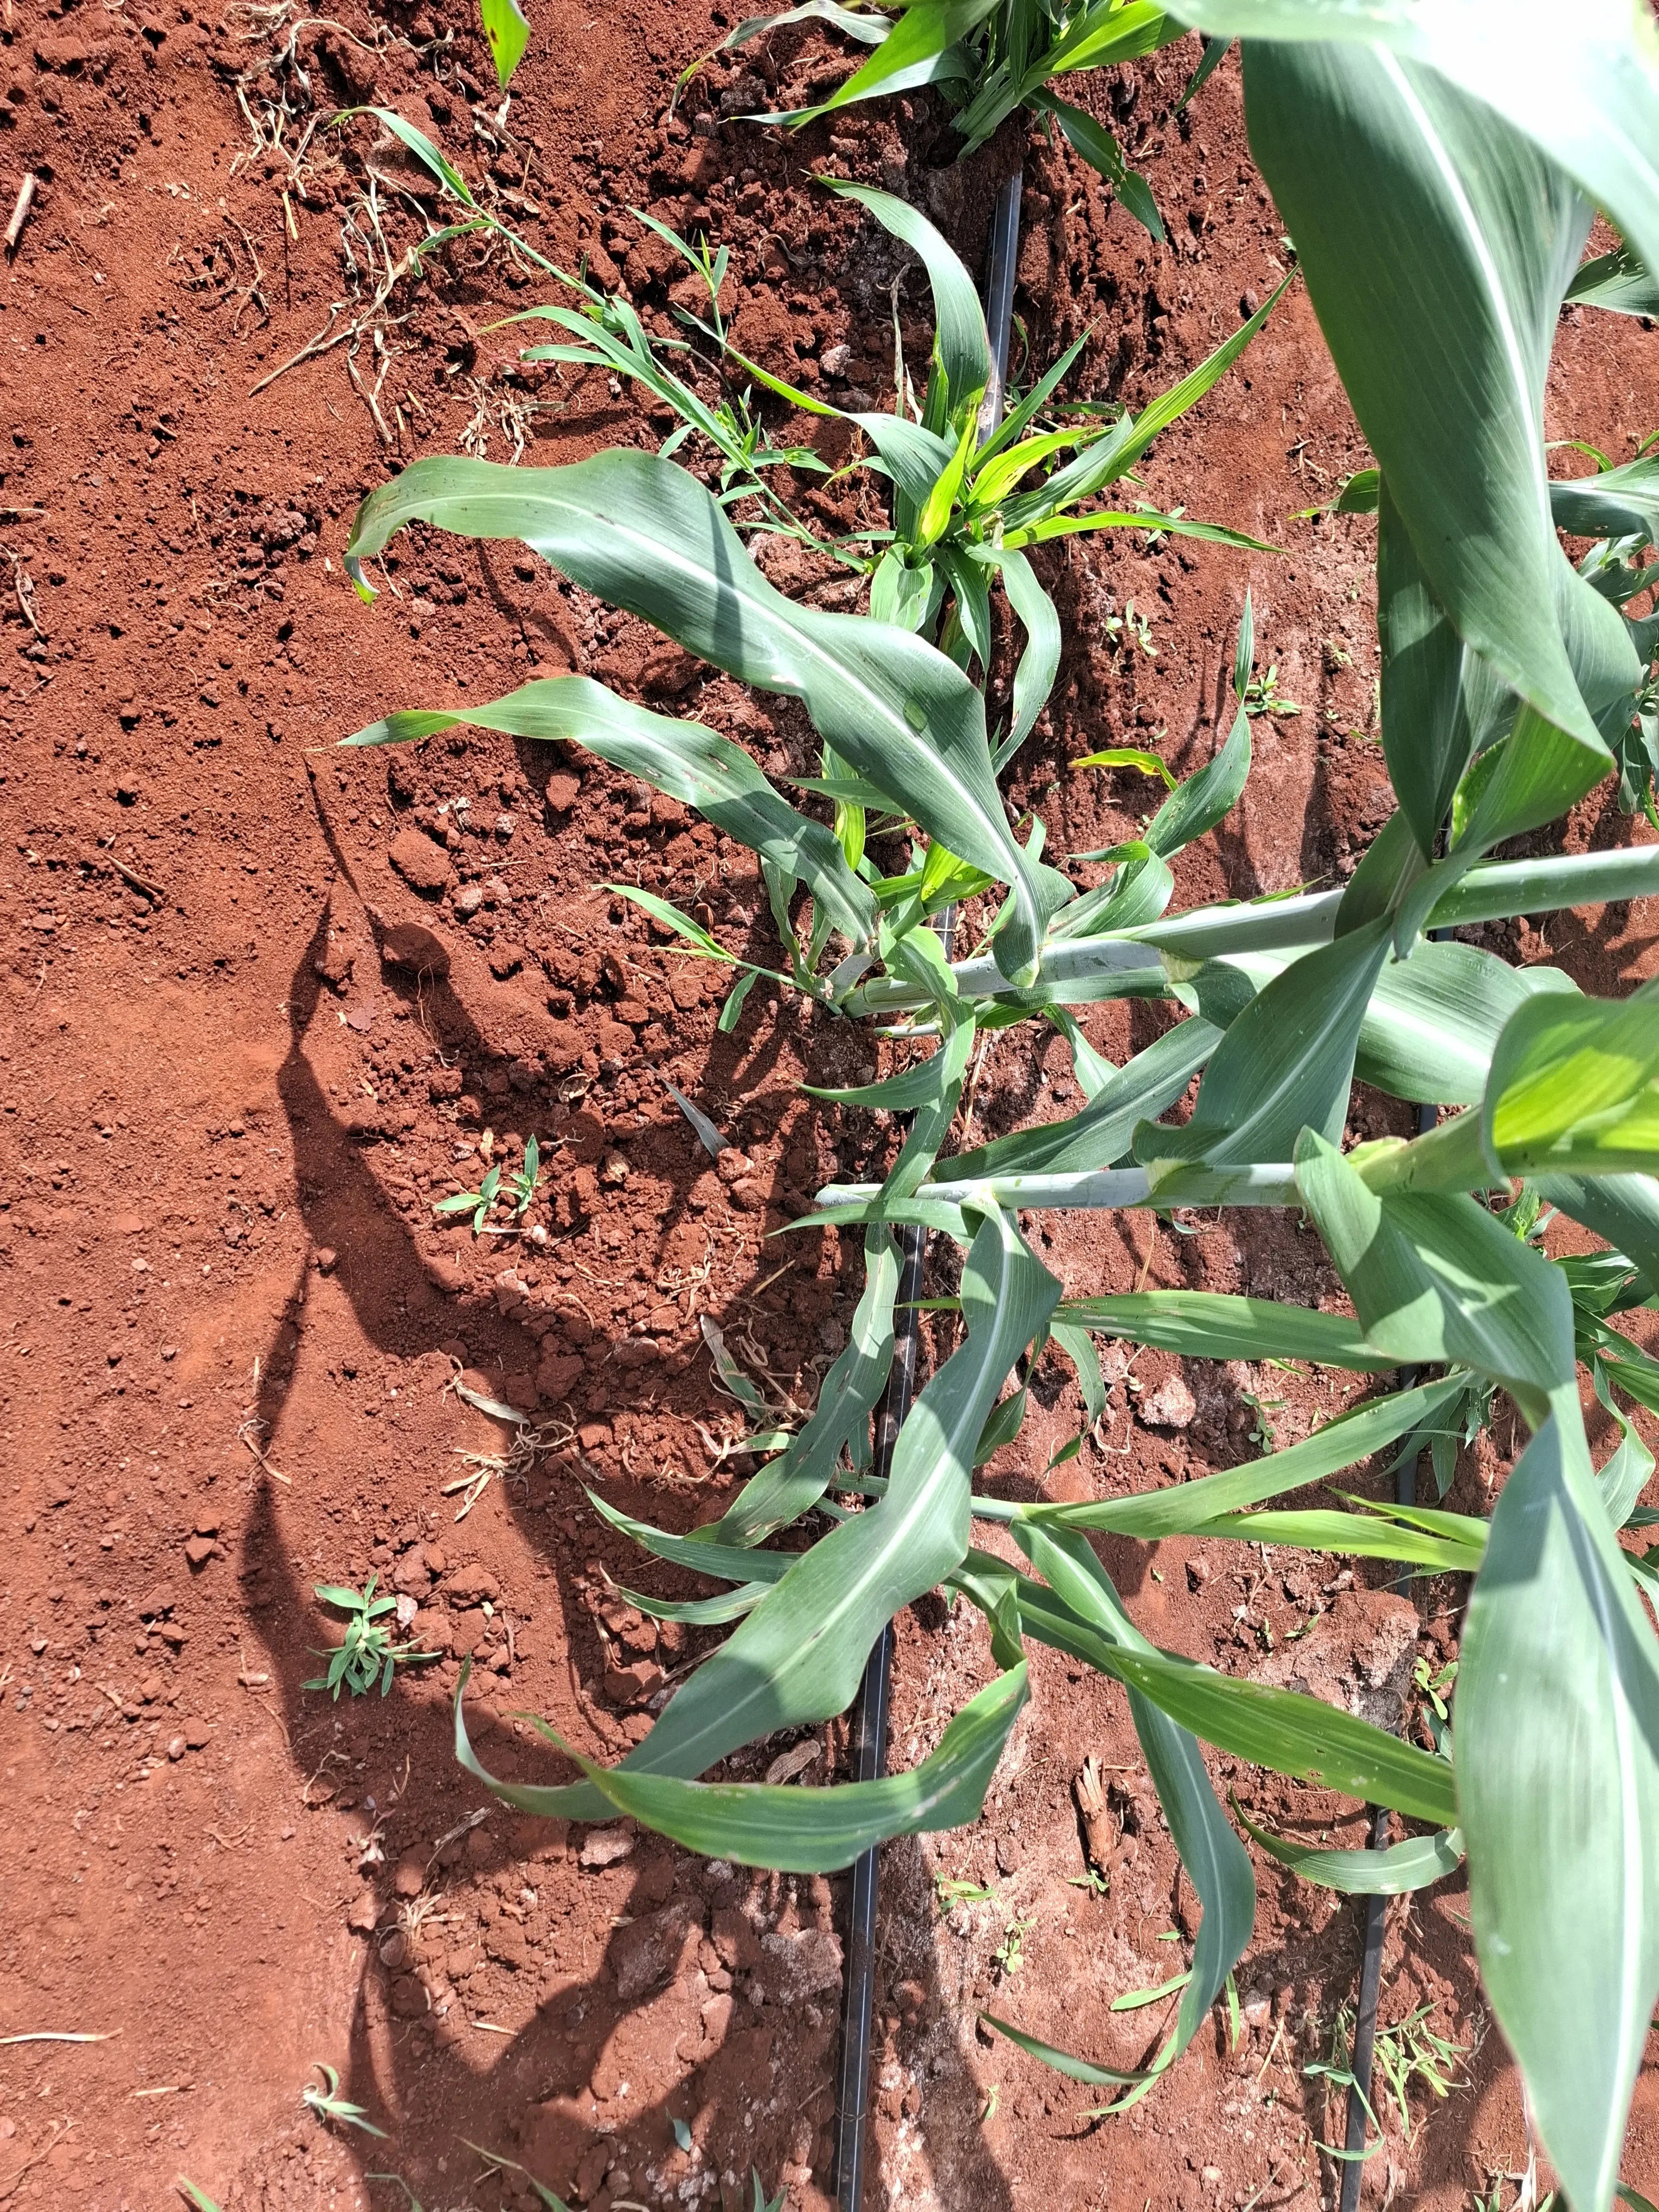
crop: sorghum
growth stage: elongation stem
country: Kenya
